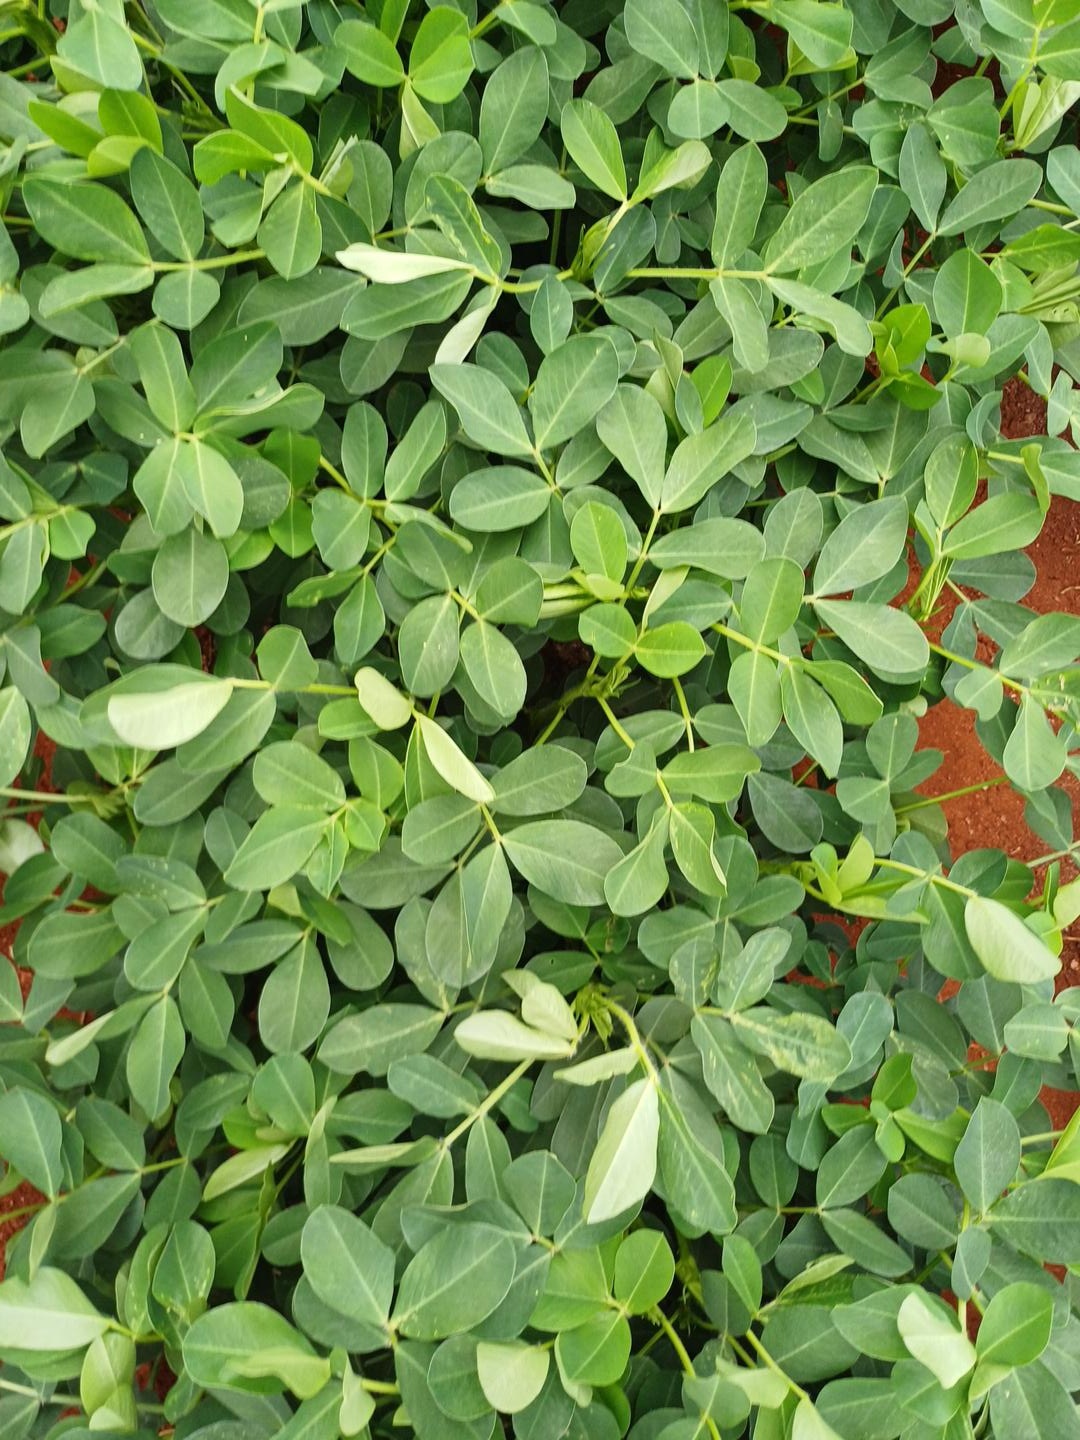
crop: groundnut
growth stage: flowering
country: Kenya
